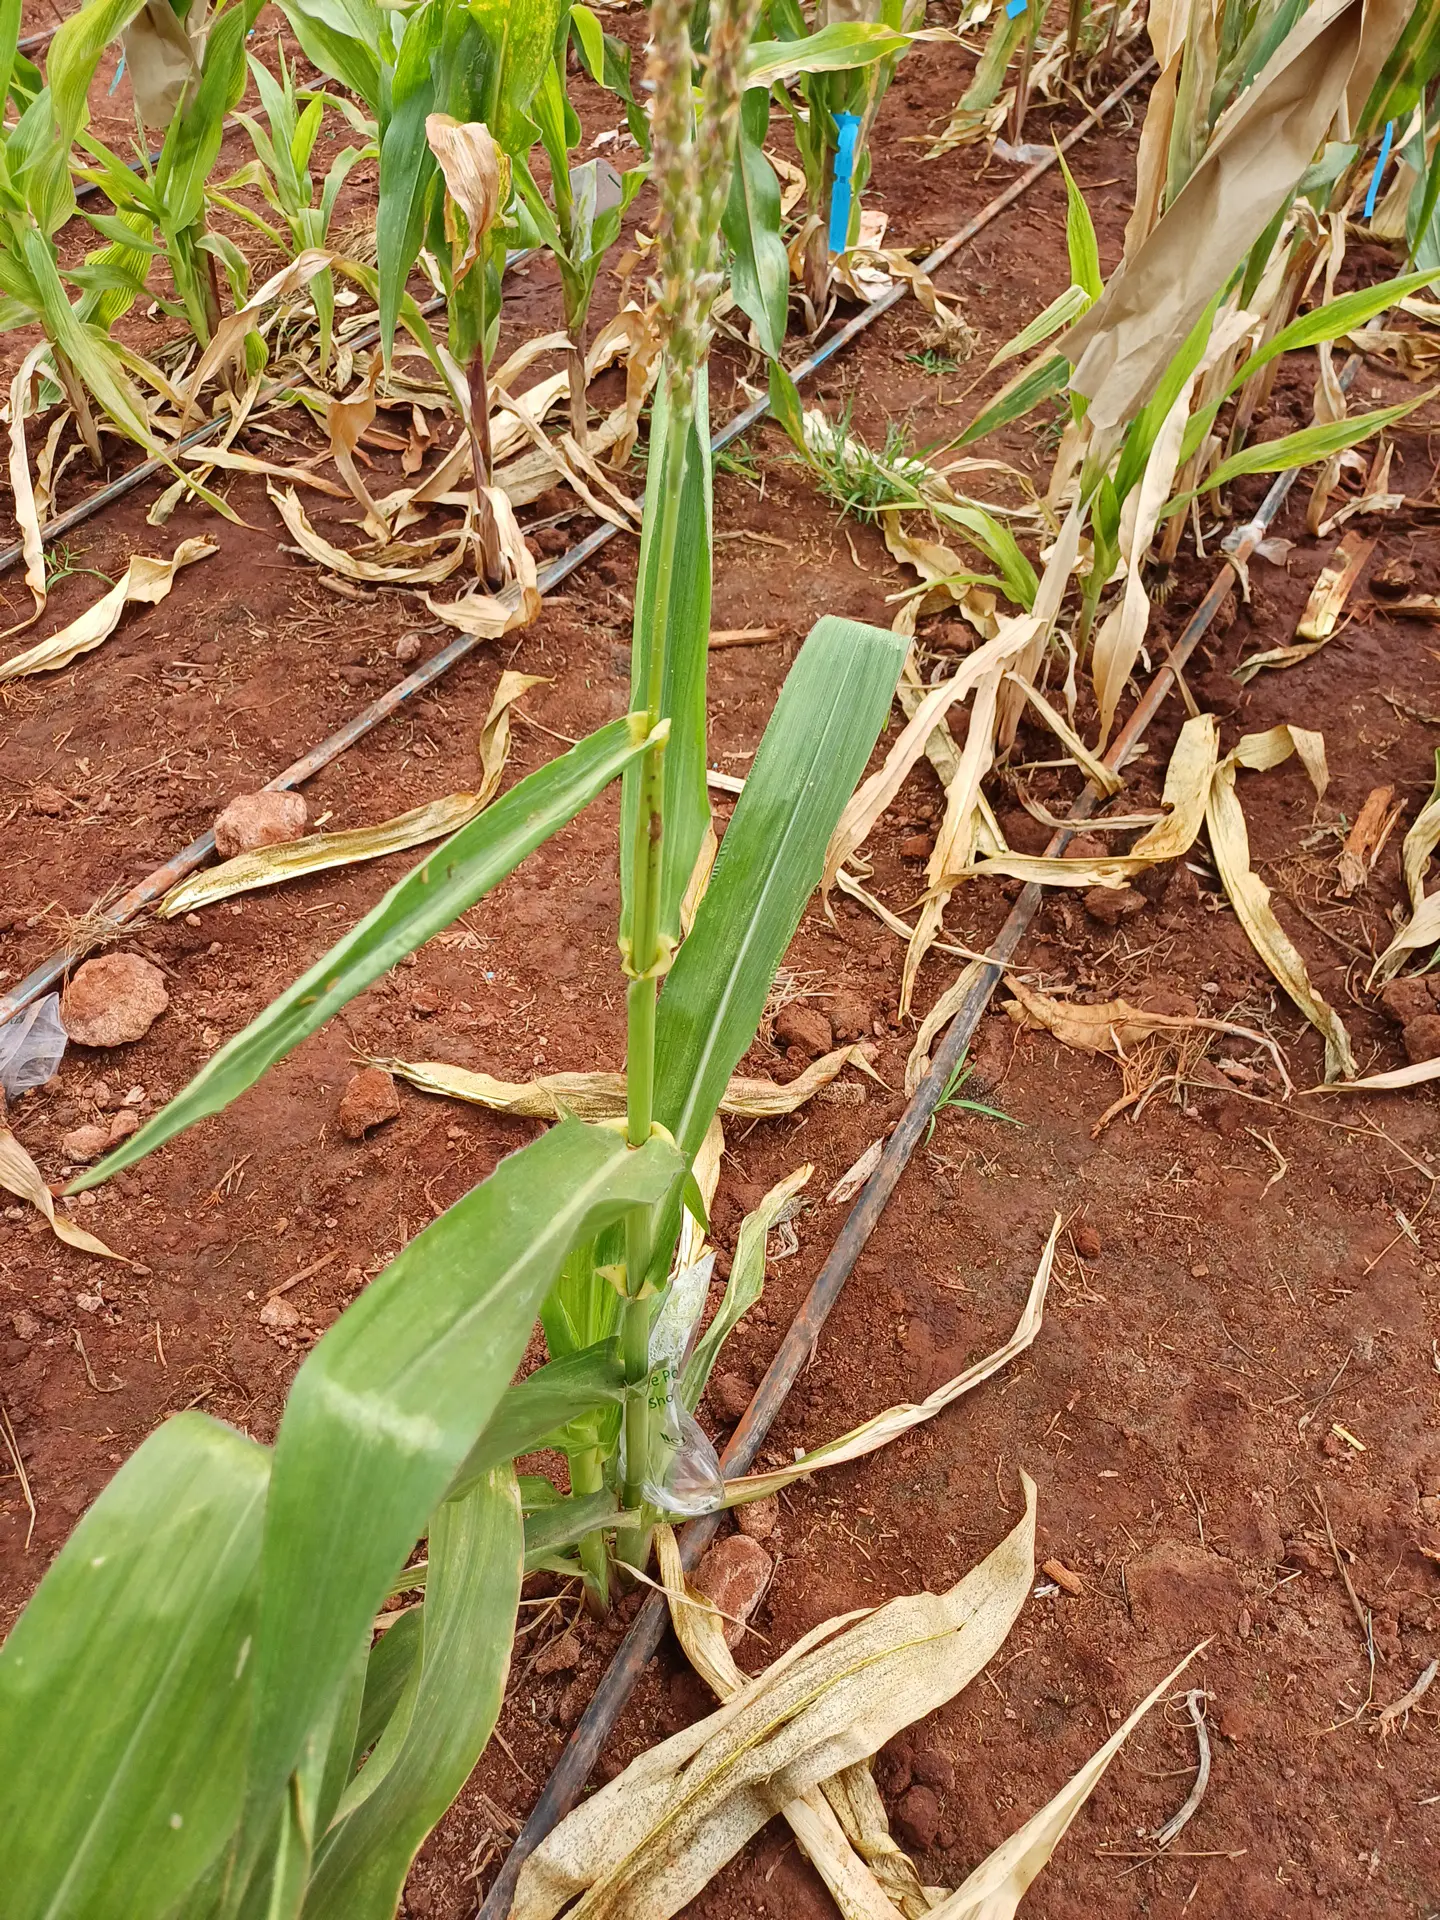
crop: maize
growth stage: flowering
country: Kenya
